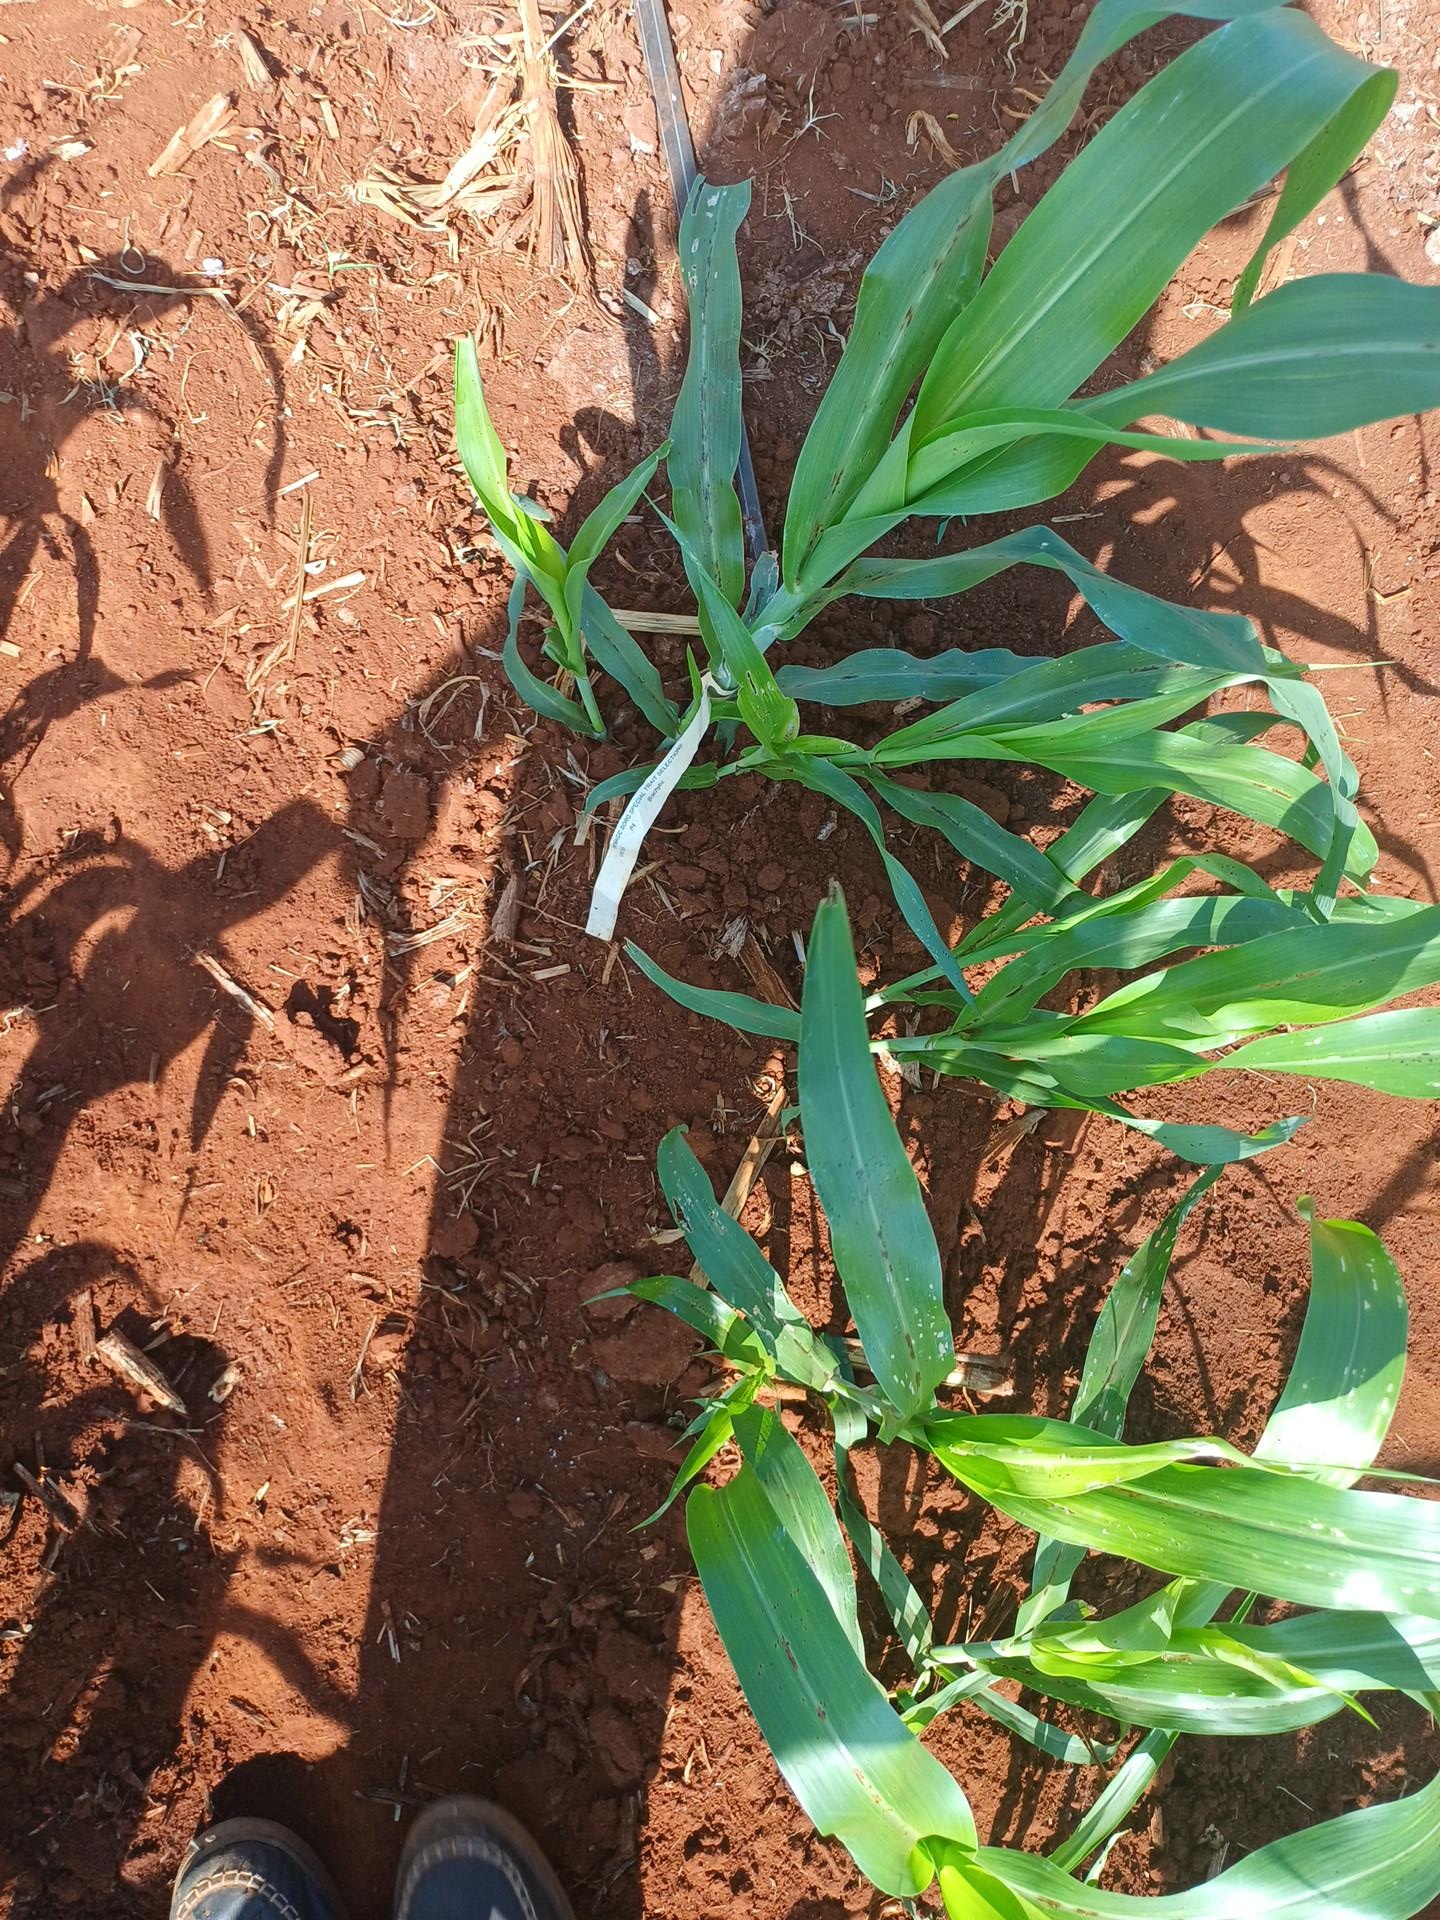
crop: sorghum
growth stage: vegetative
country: Kenya
